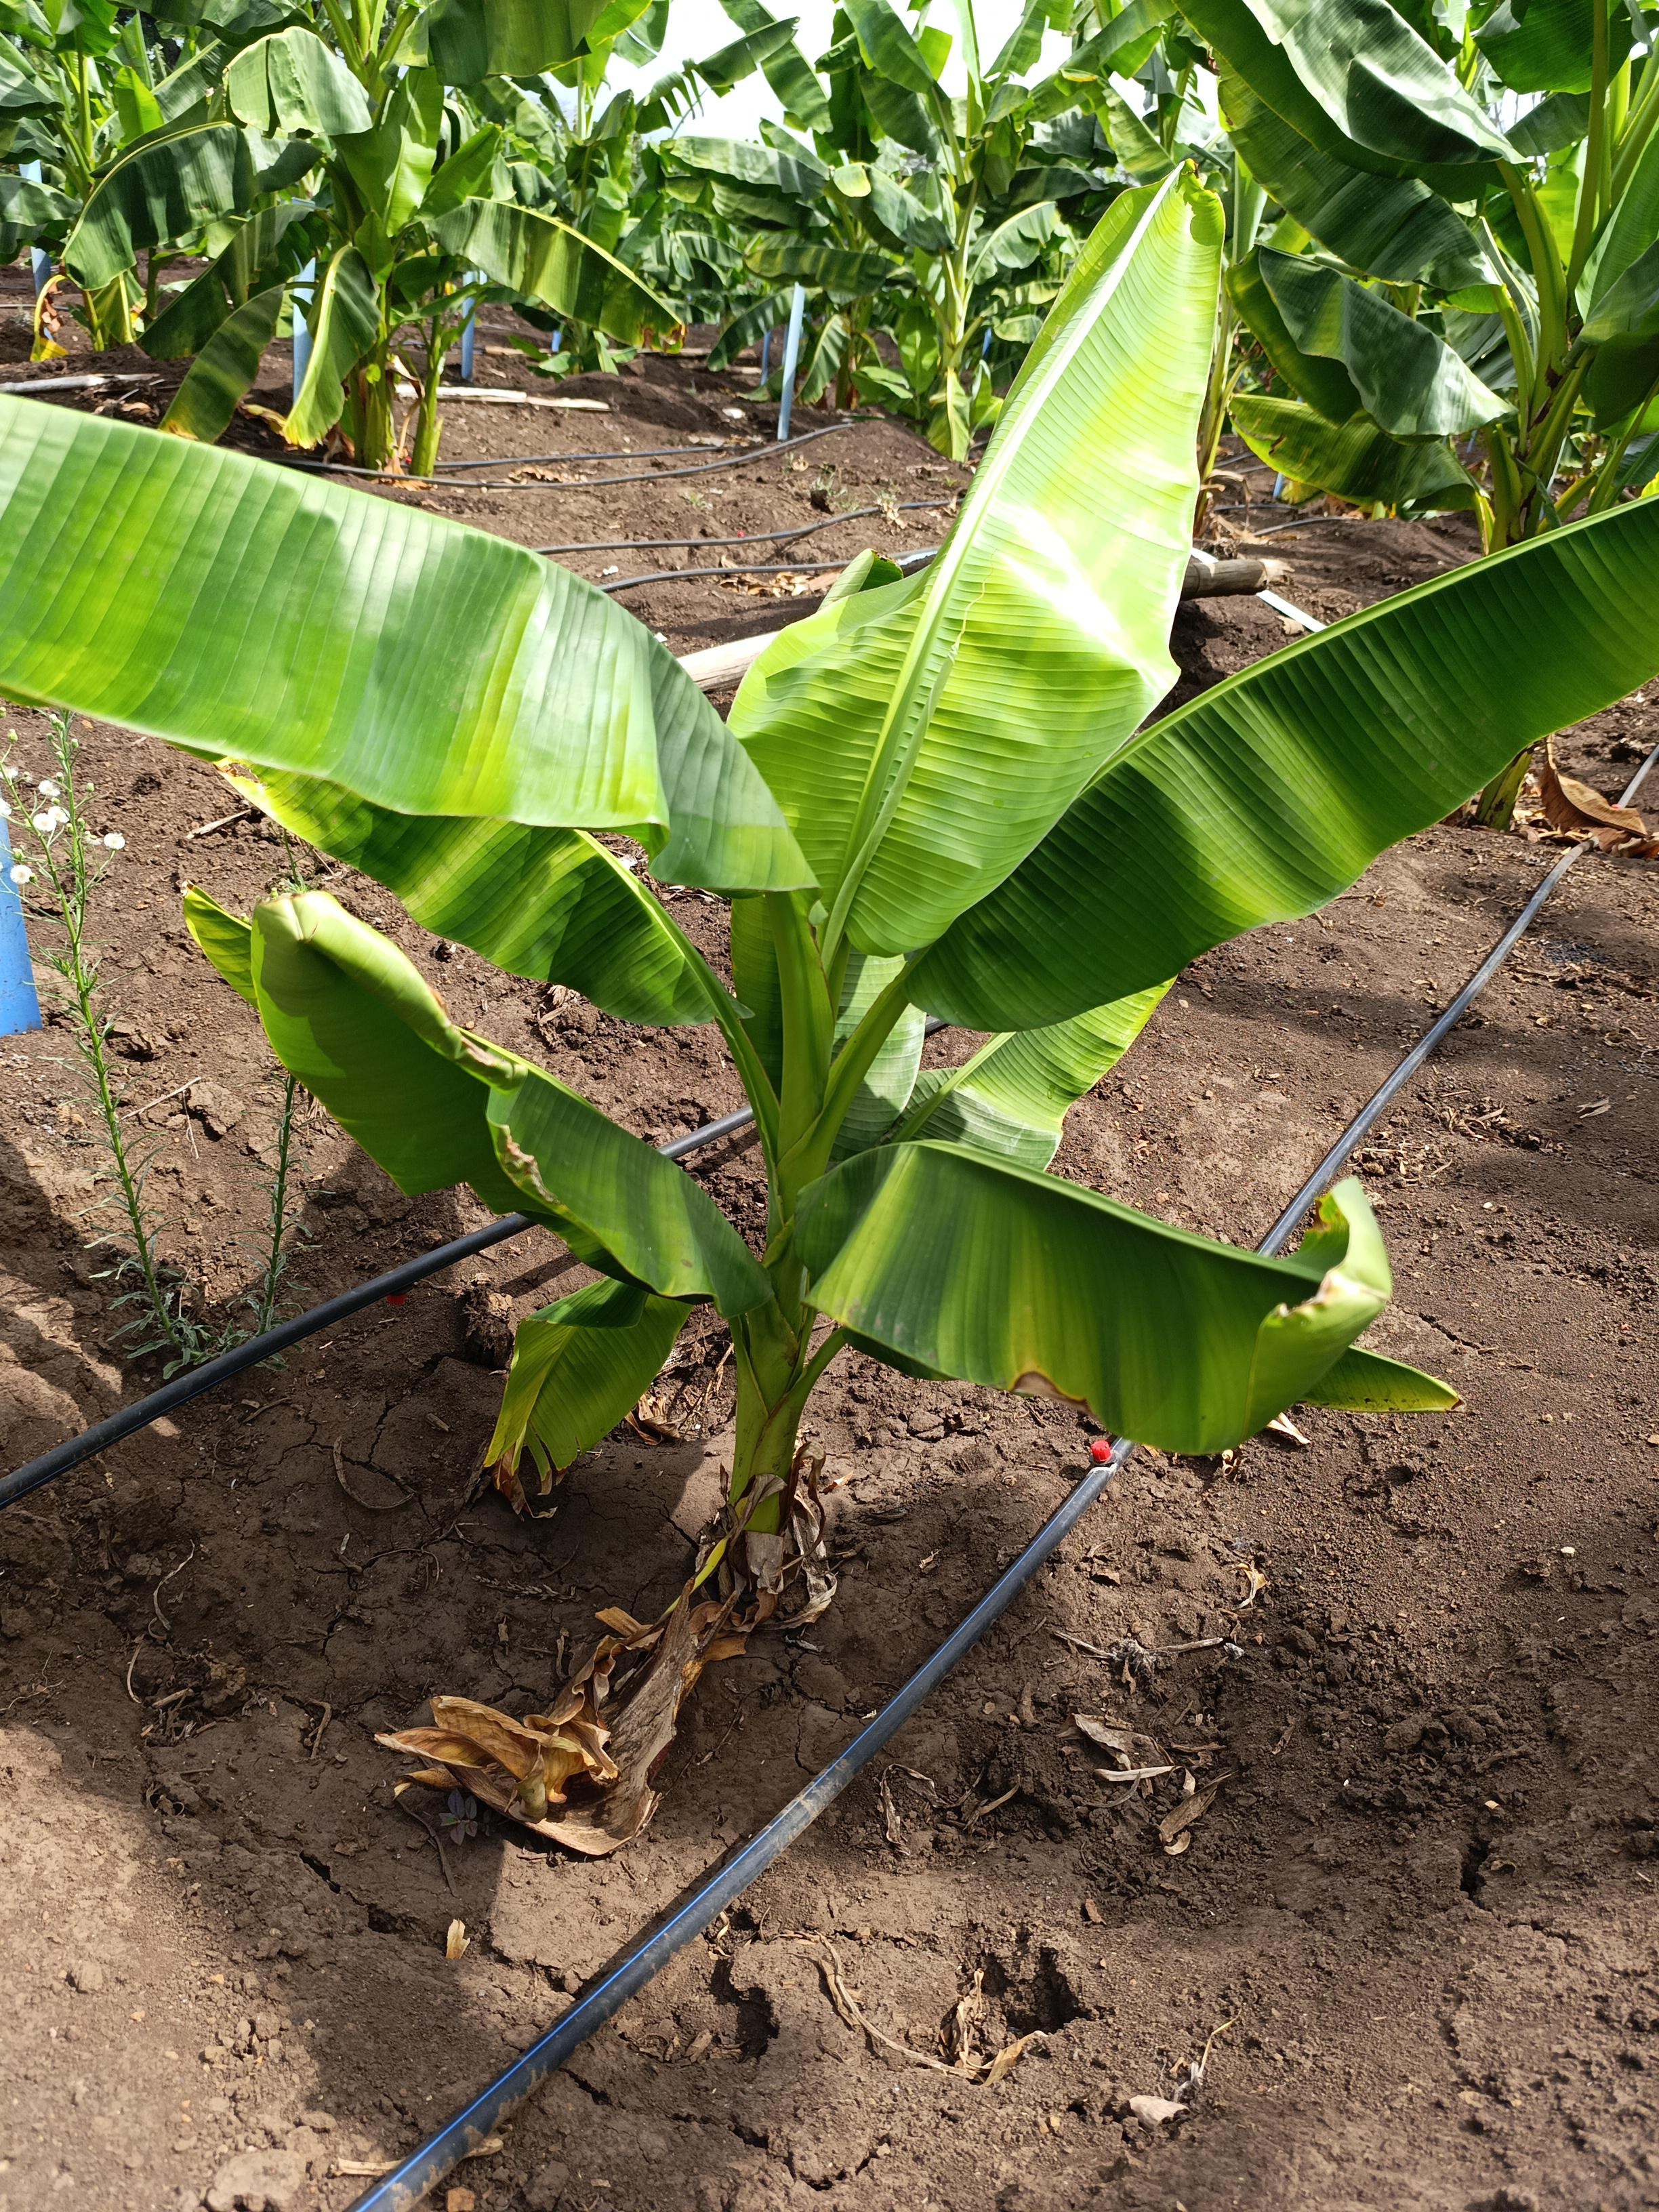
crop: banana
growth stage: vegetative
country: Tanzania
